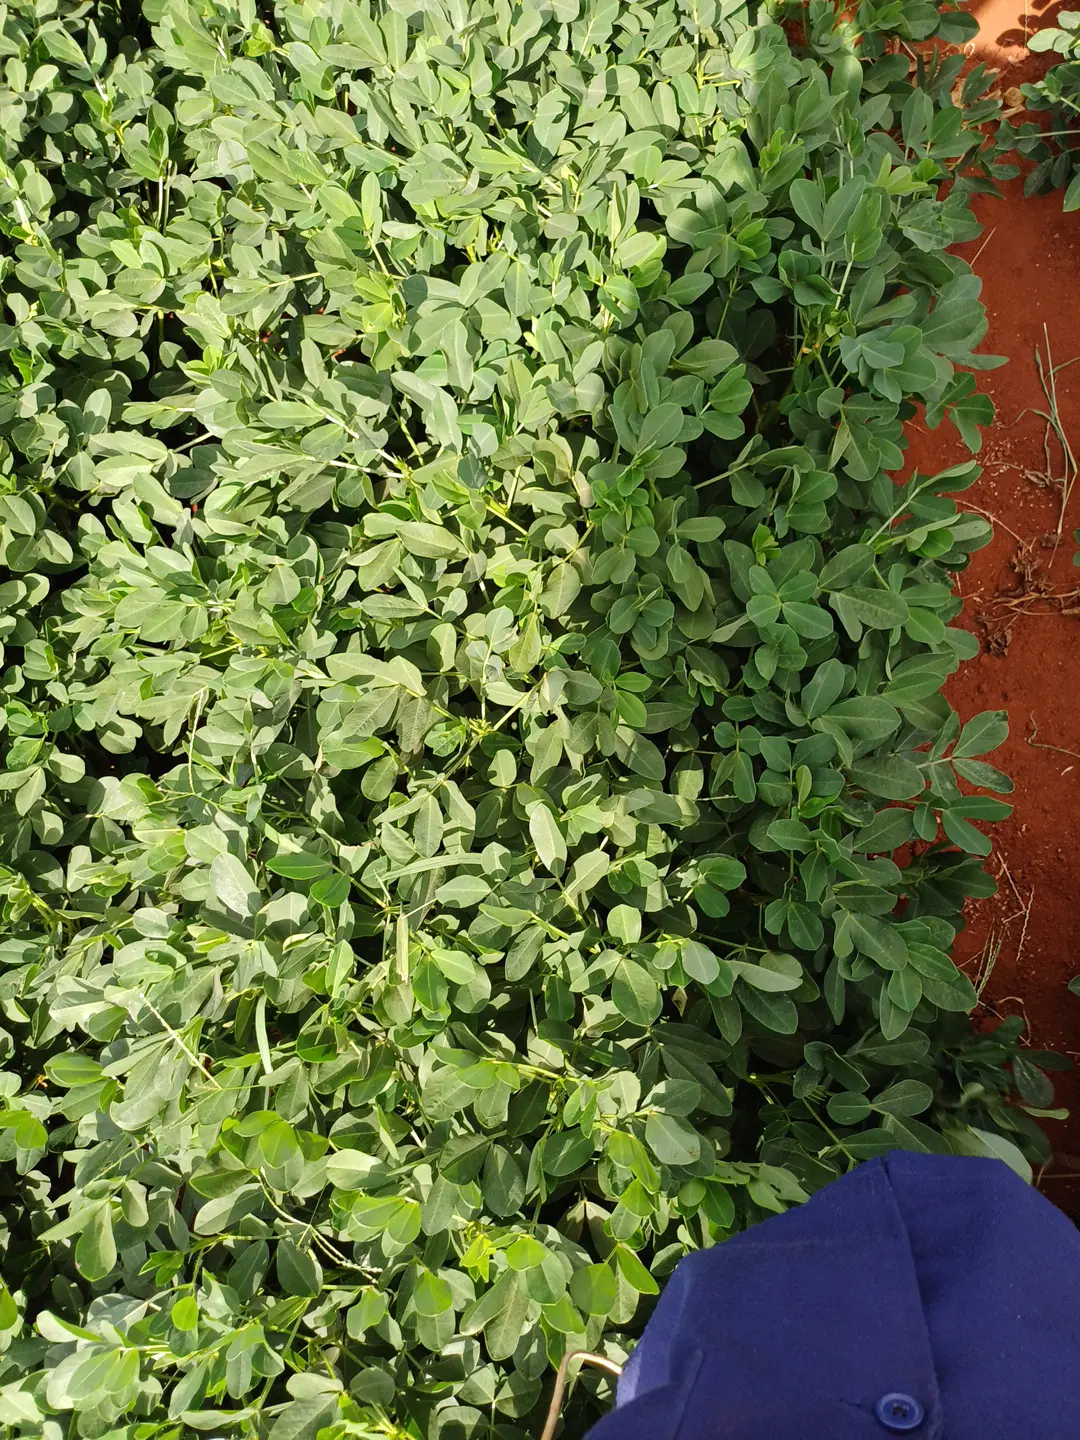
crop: groundnut
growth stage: pegging
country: Kenya
